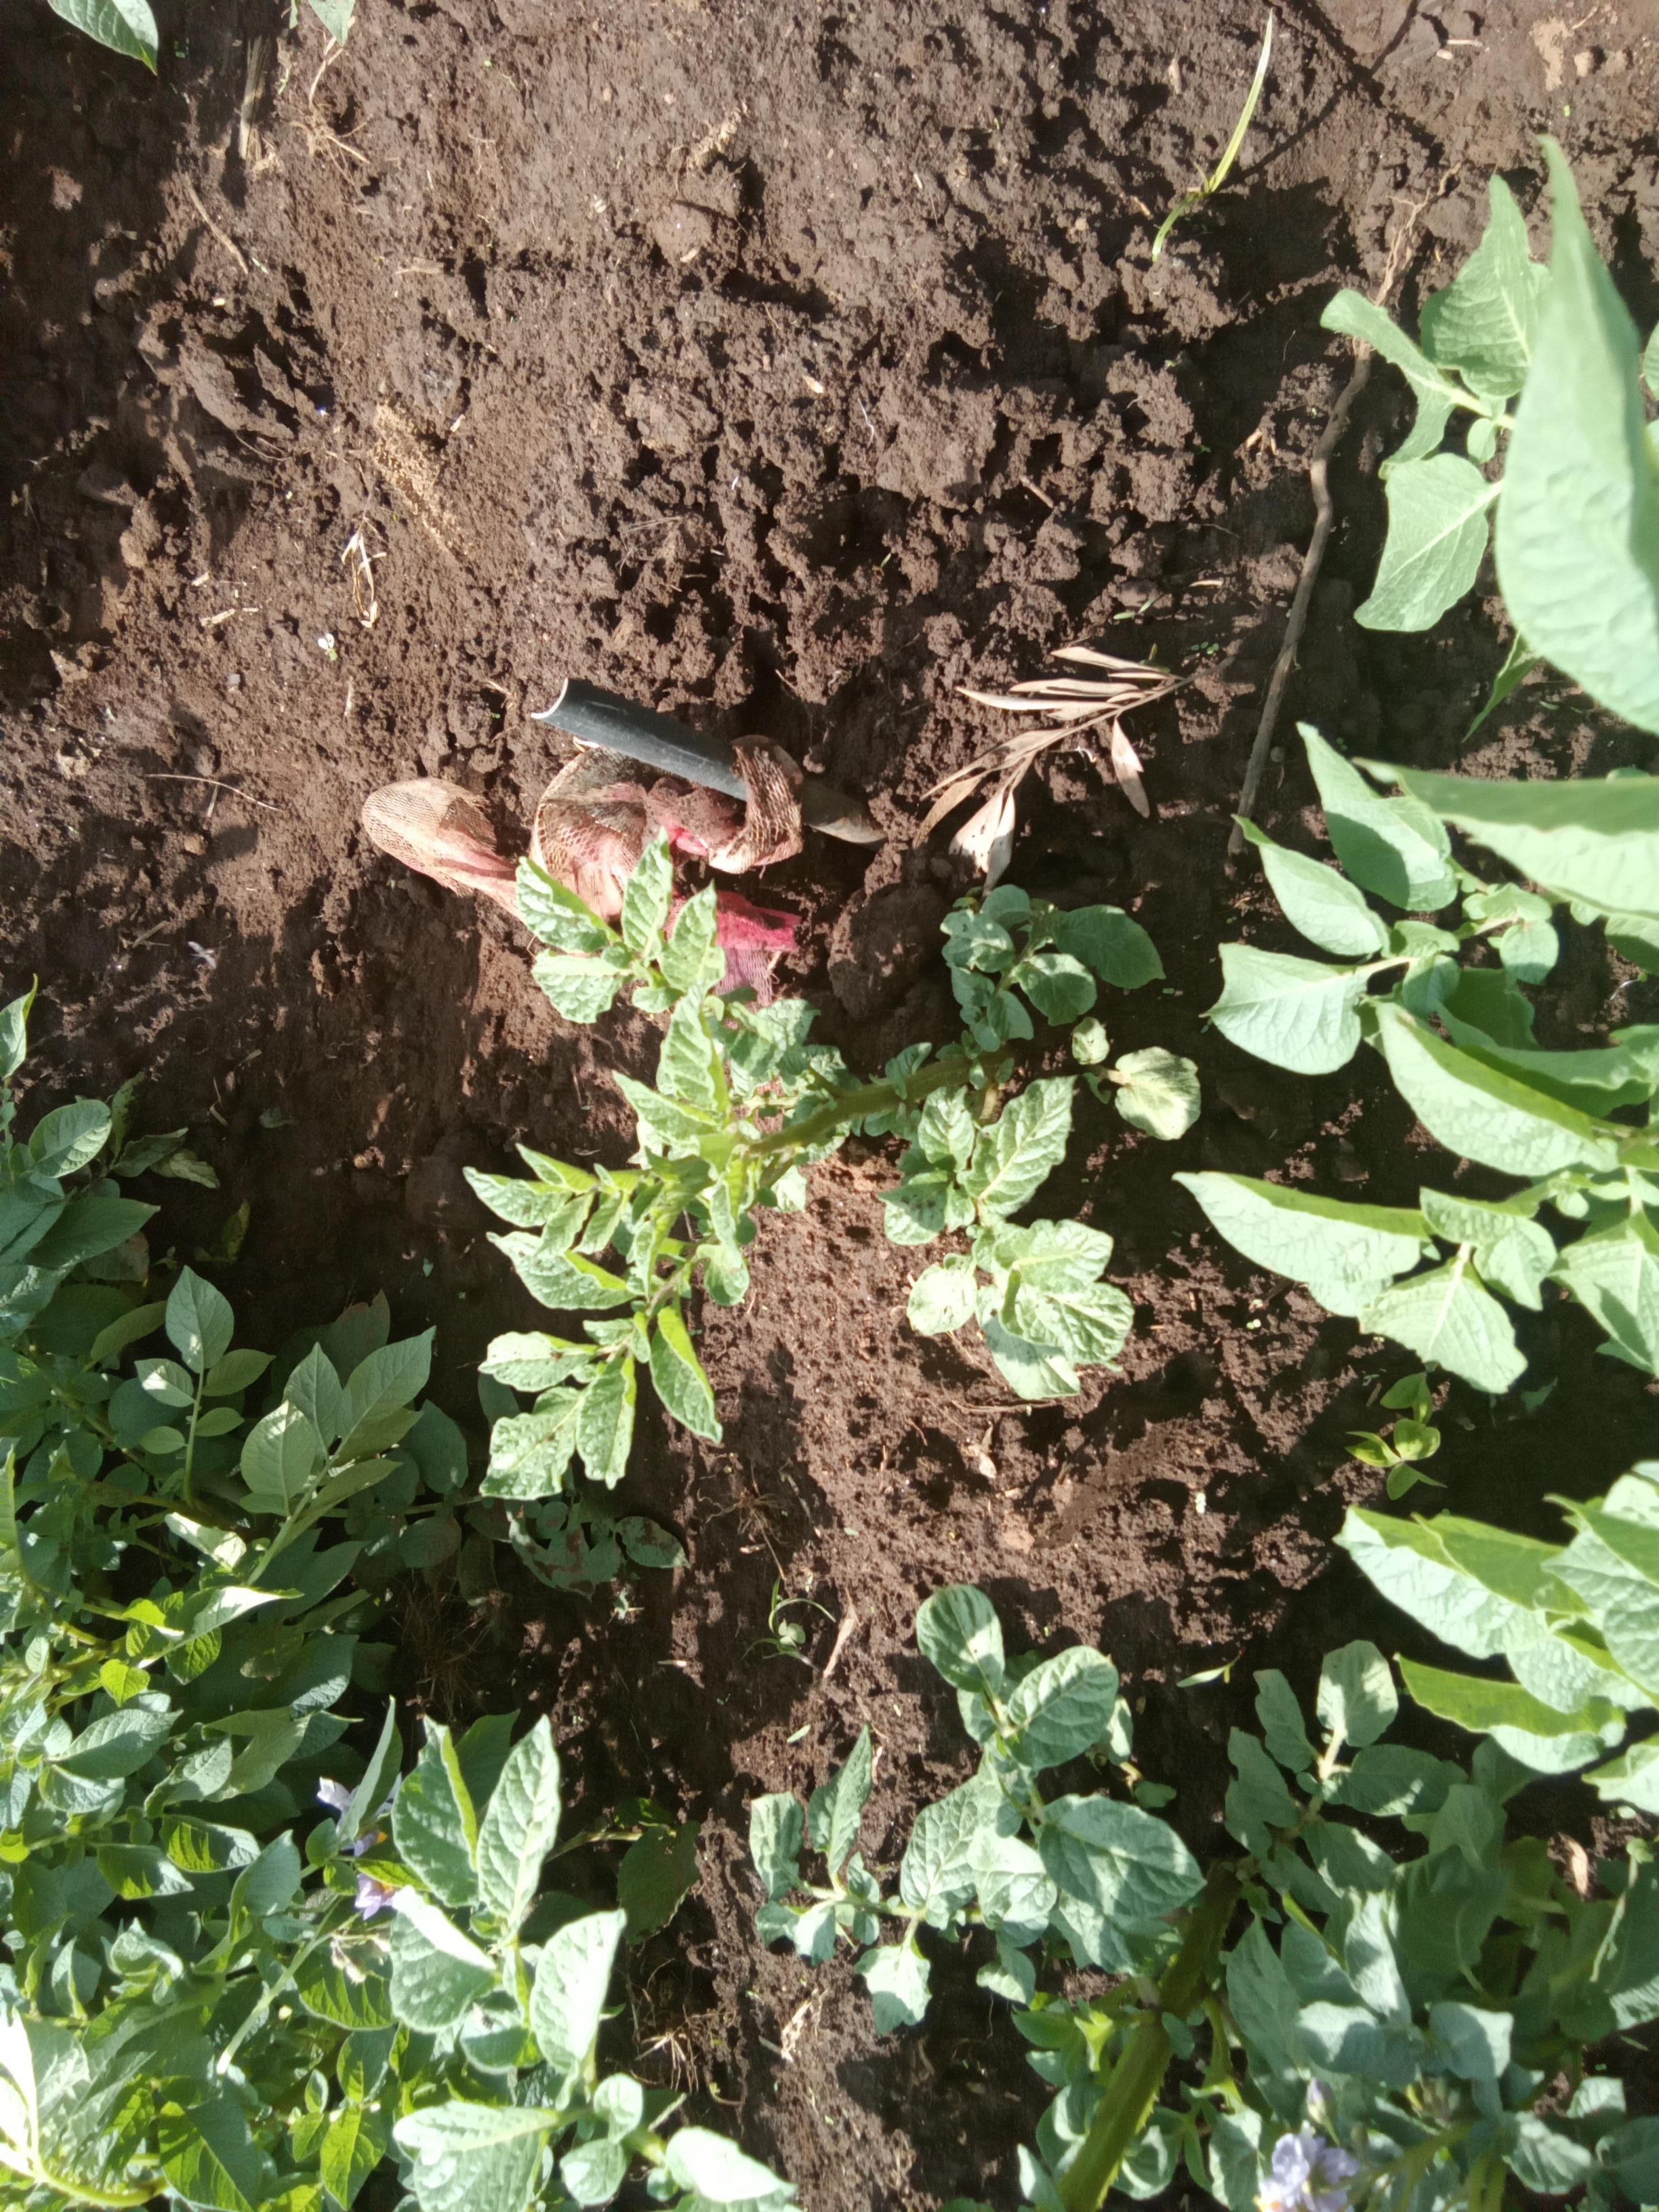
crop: potato
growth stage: vegetative
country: Kenya
